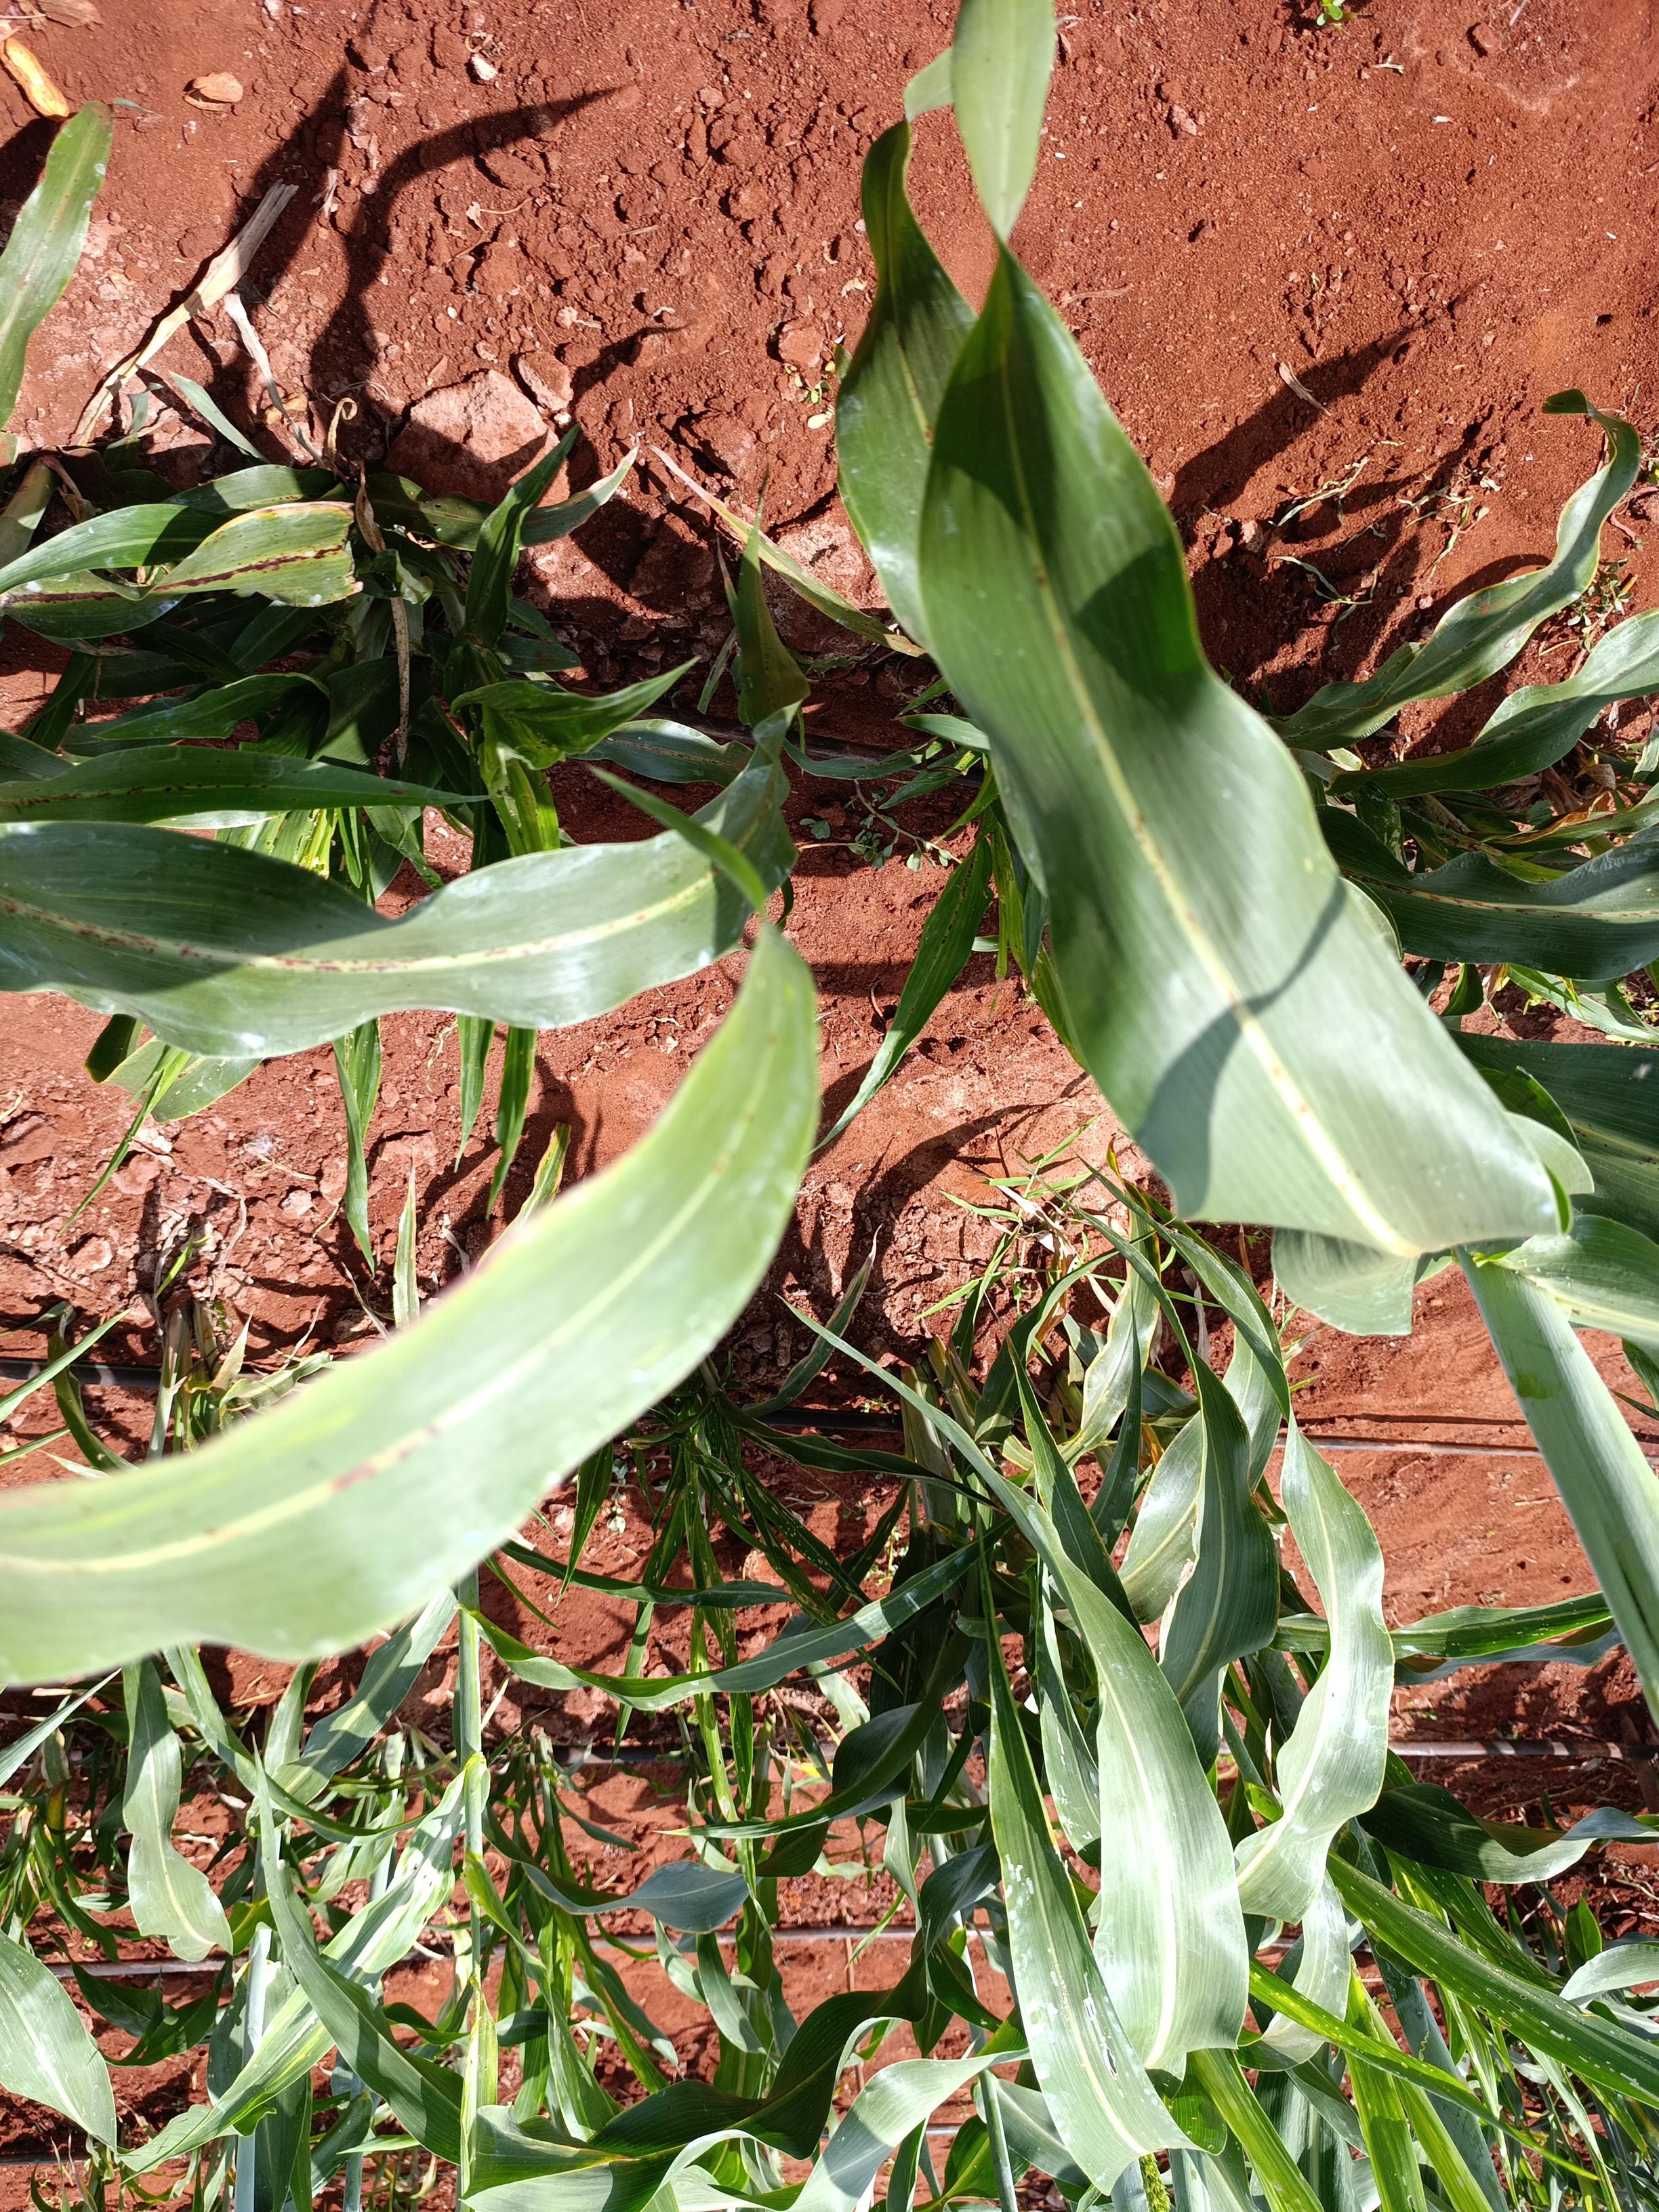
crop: sorghum
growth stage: heading tuber
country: Kenya
